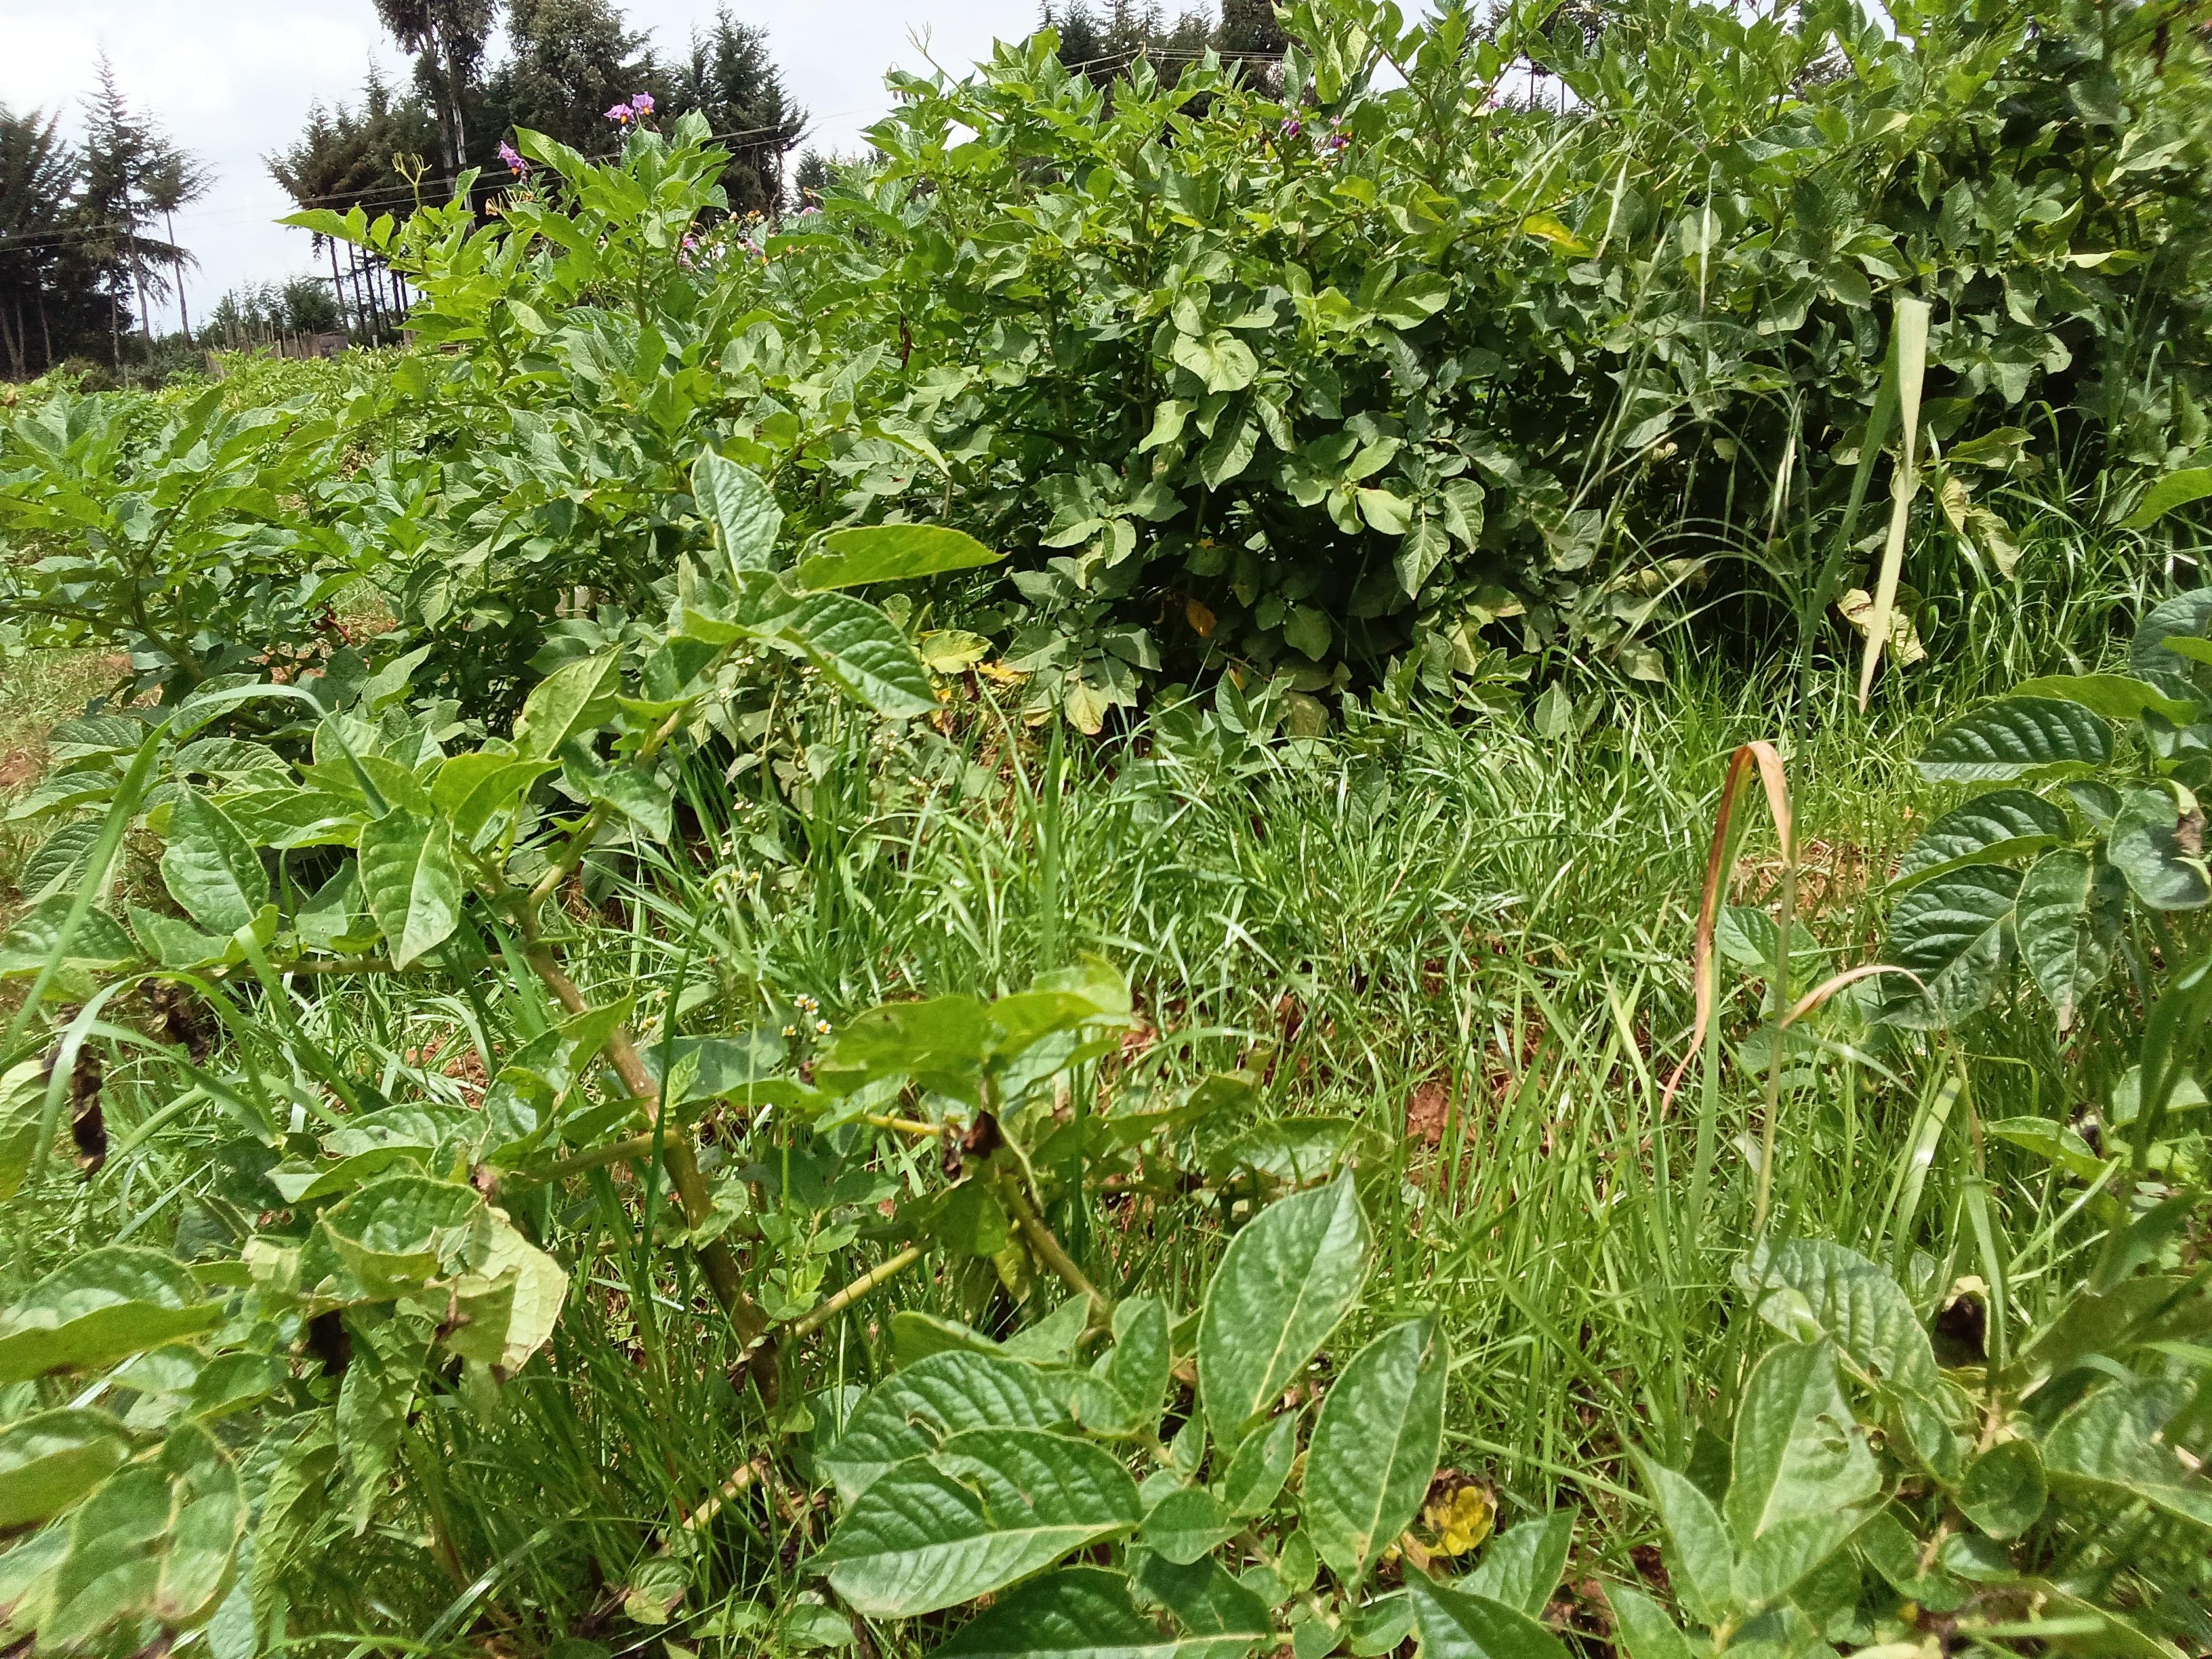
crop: potato
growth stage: harvest maturity
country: Kenya
